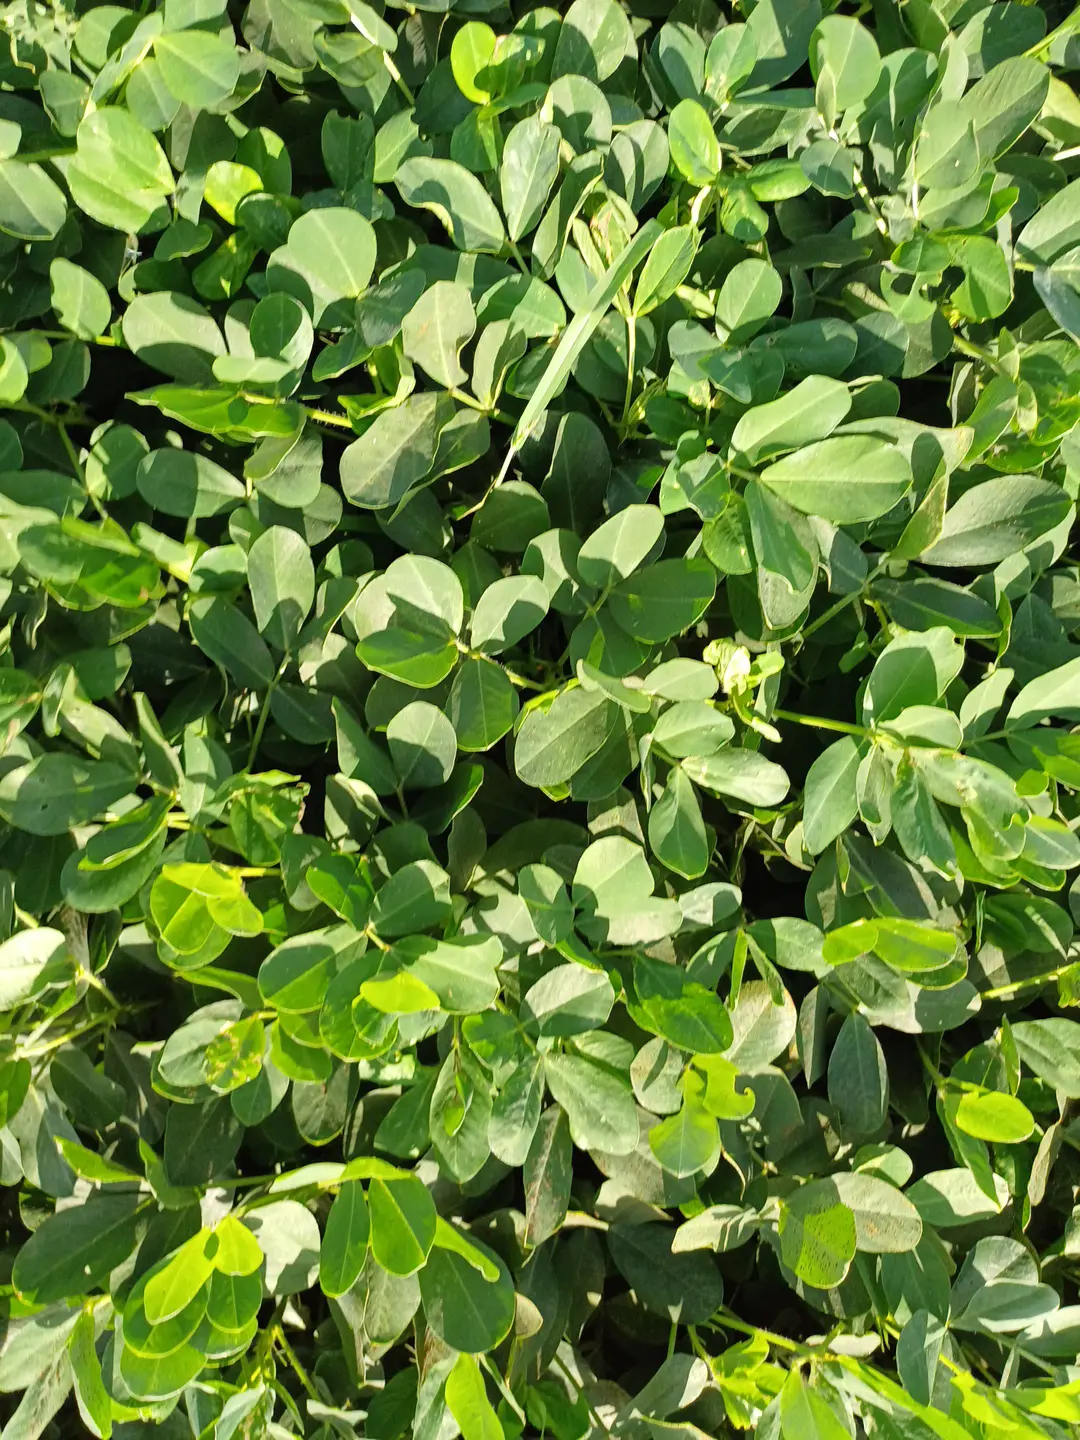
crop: groundnut
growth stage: pegging
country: Kenya
